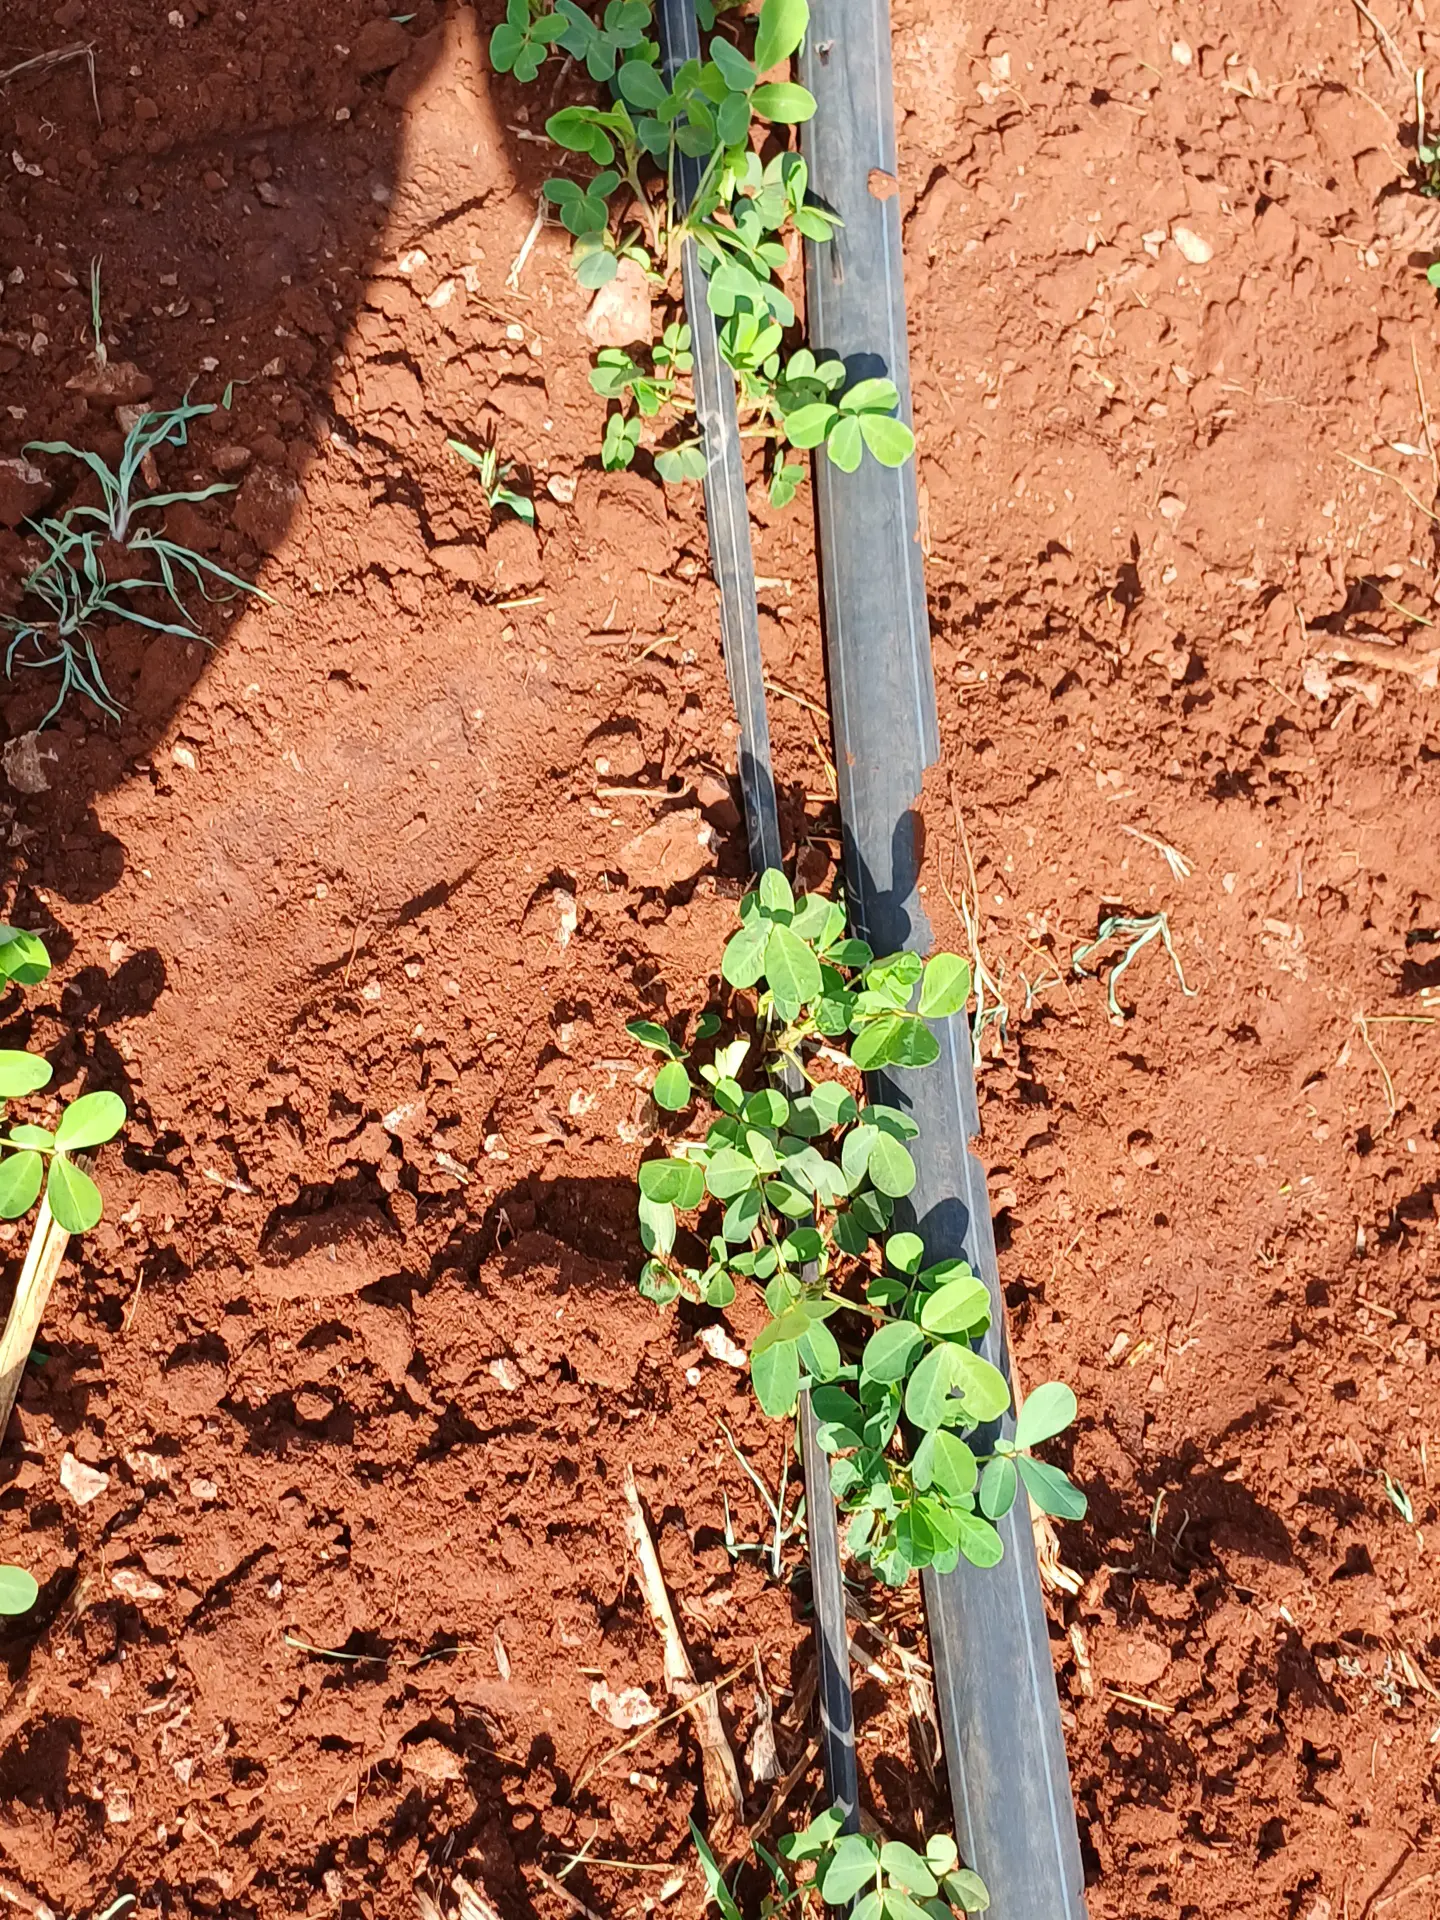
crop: groundnut
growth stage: vegetative
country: Kenya
